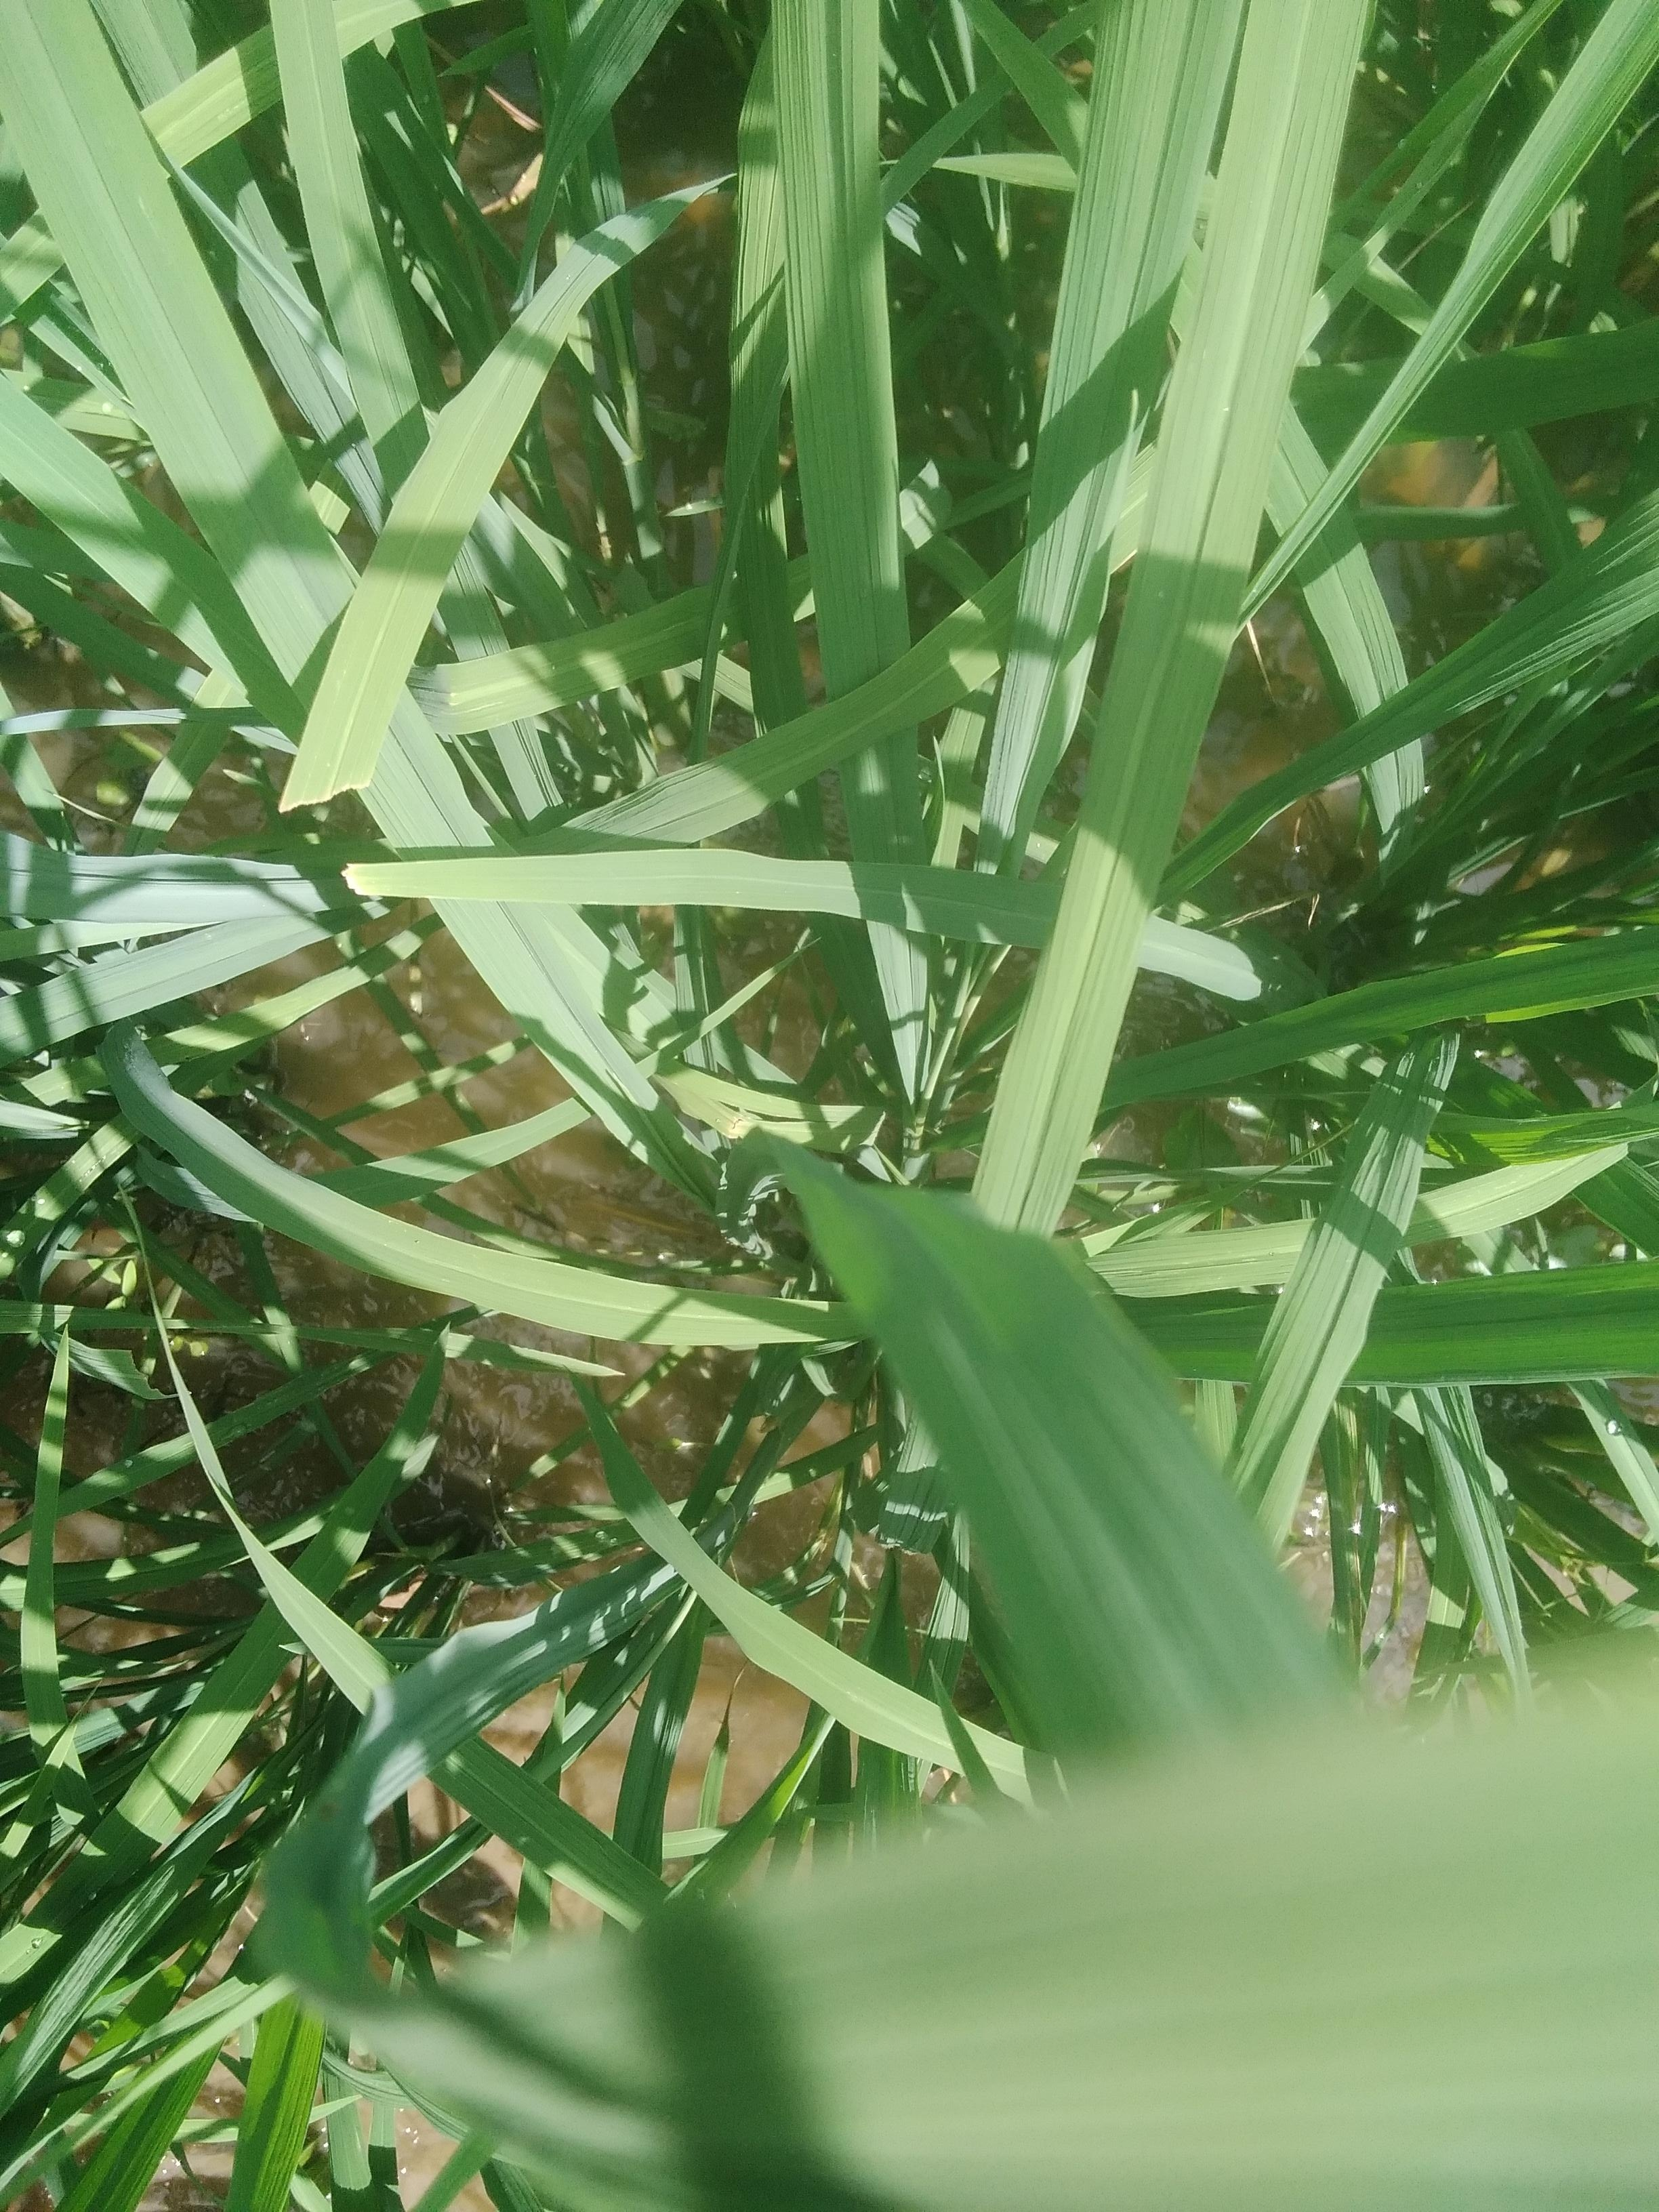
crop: rice
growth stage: elongation stem
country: Nigeria
